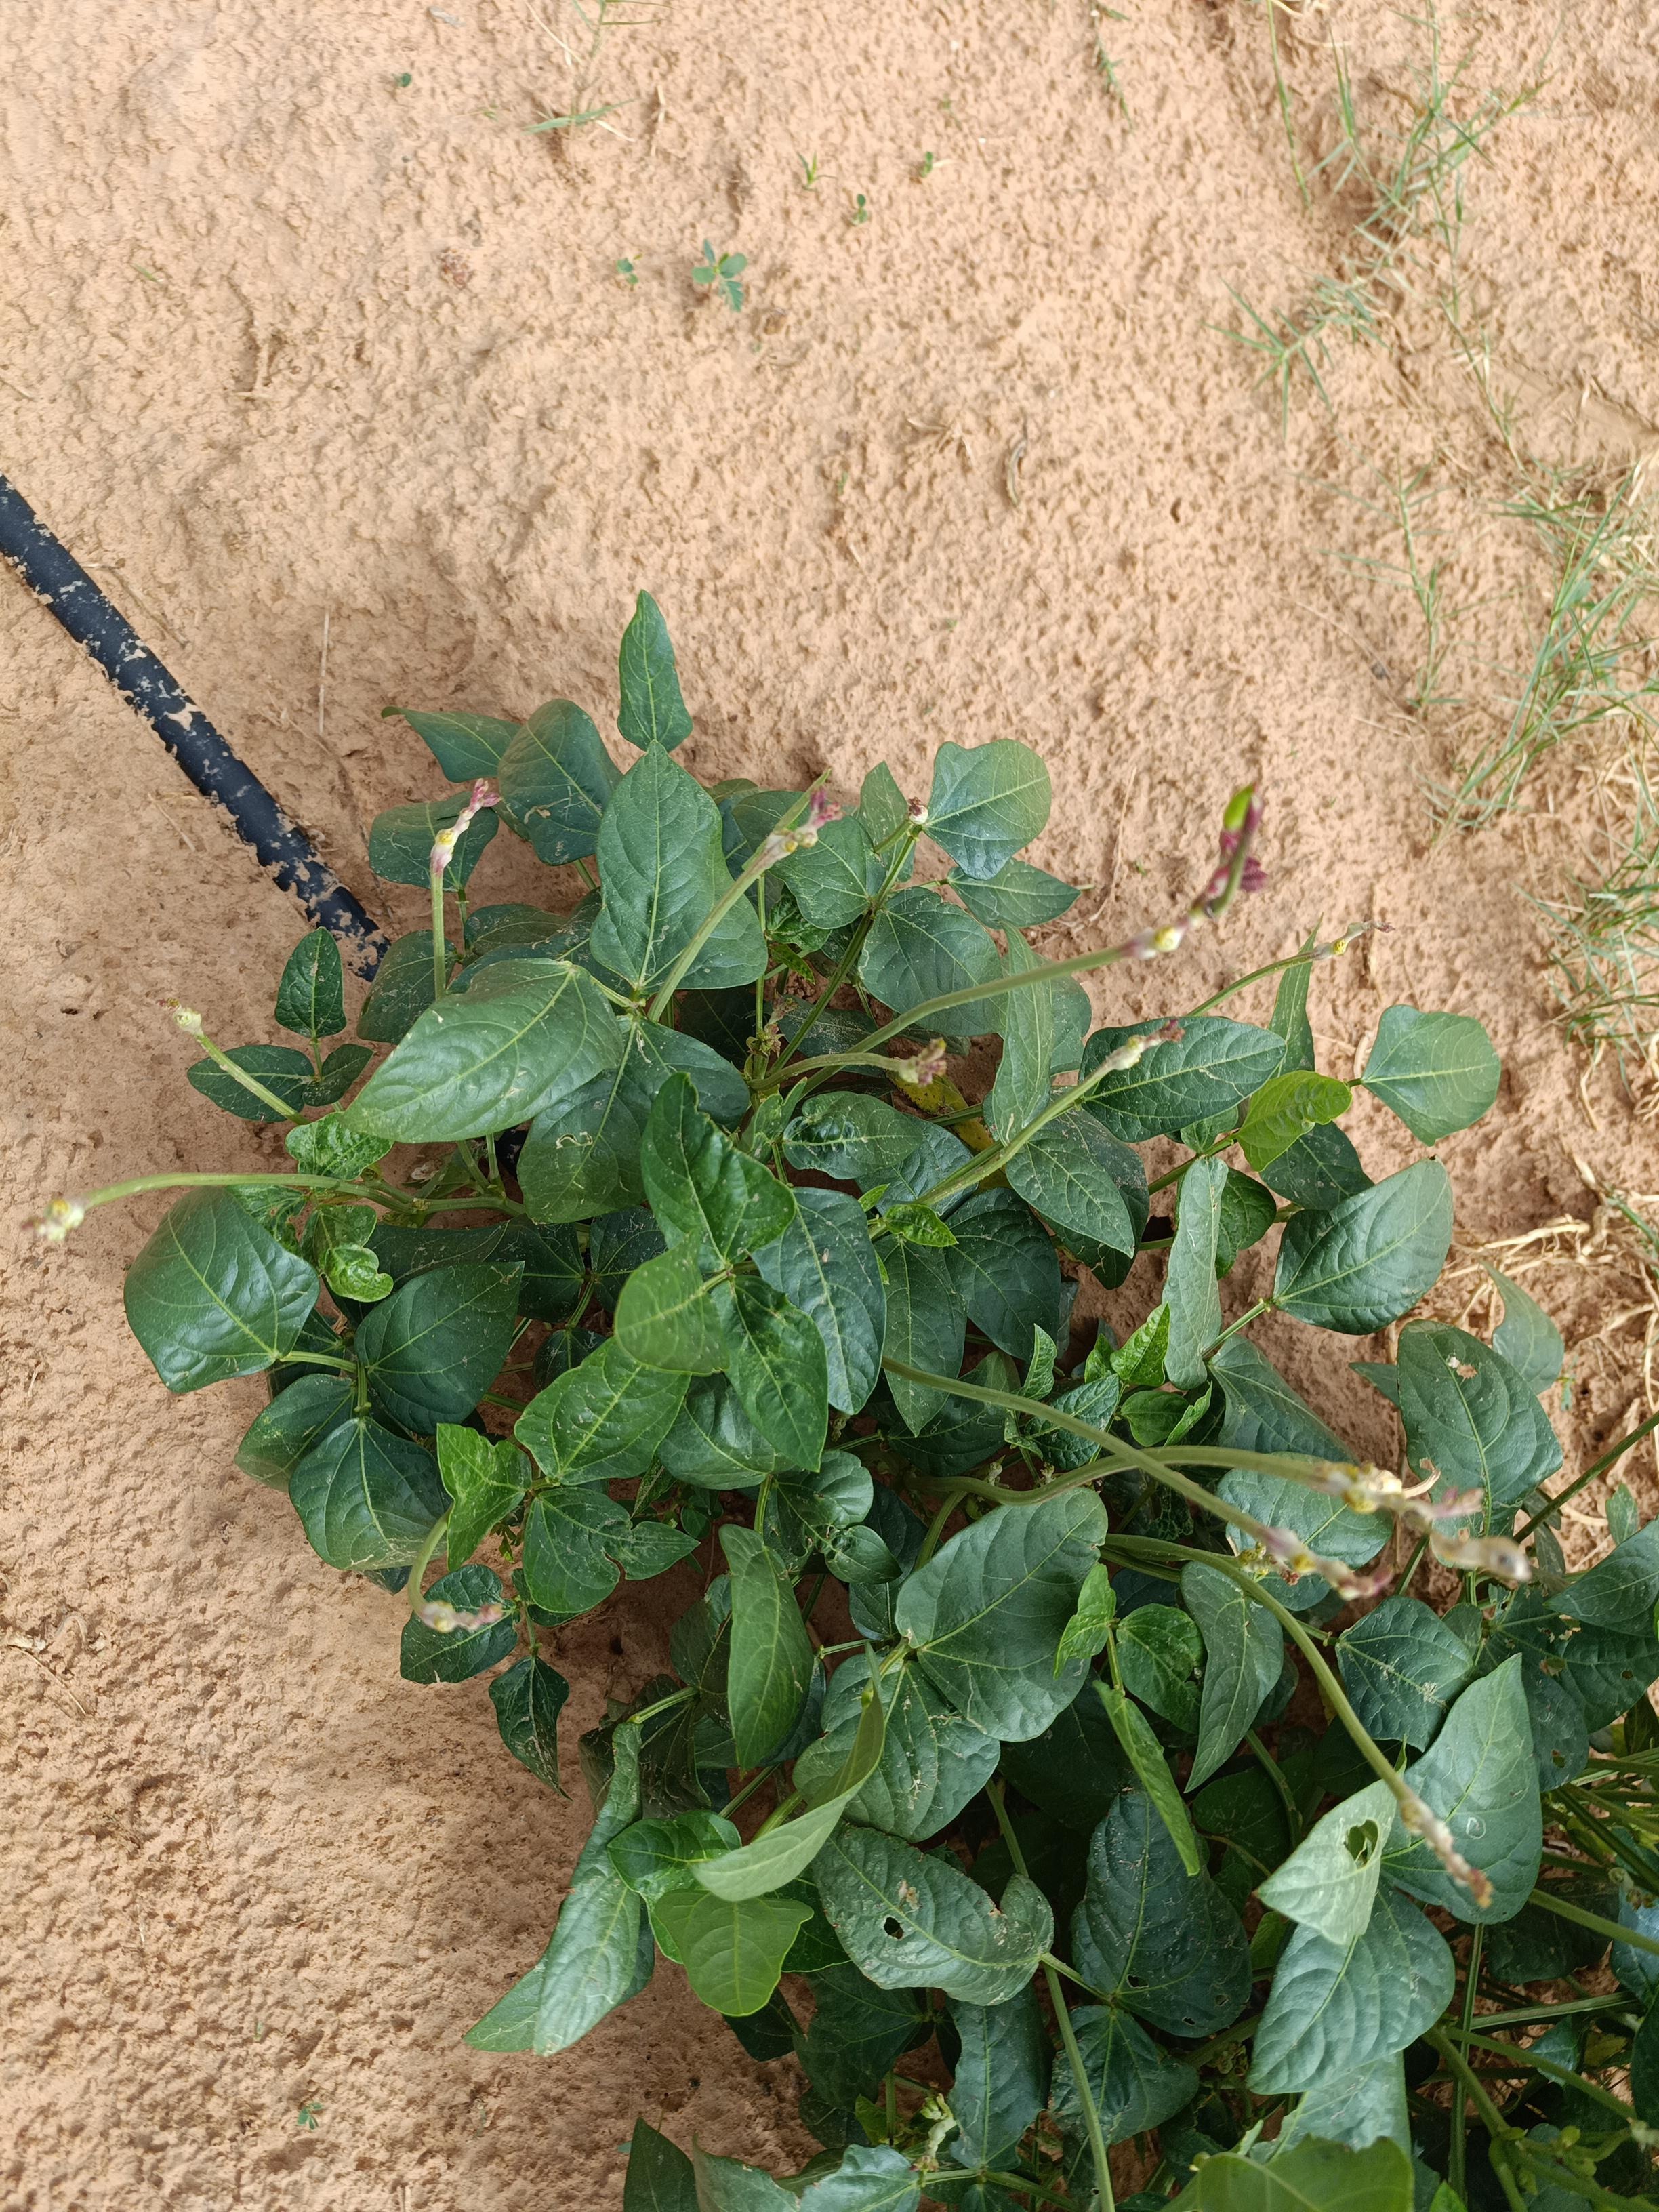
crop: cowpea
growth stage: development pod
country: Nigeria
